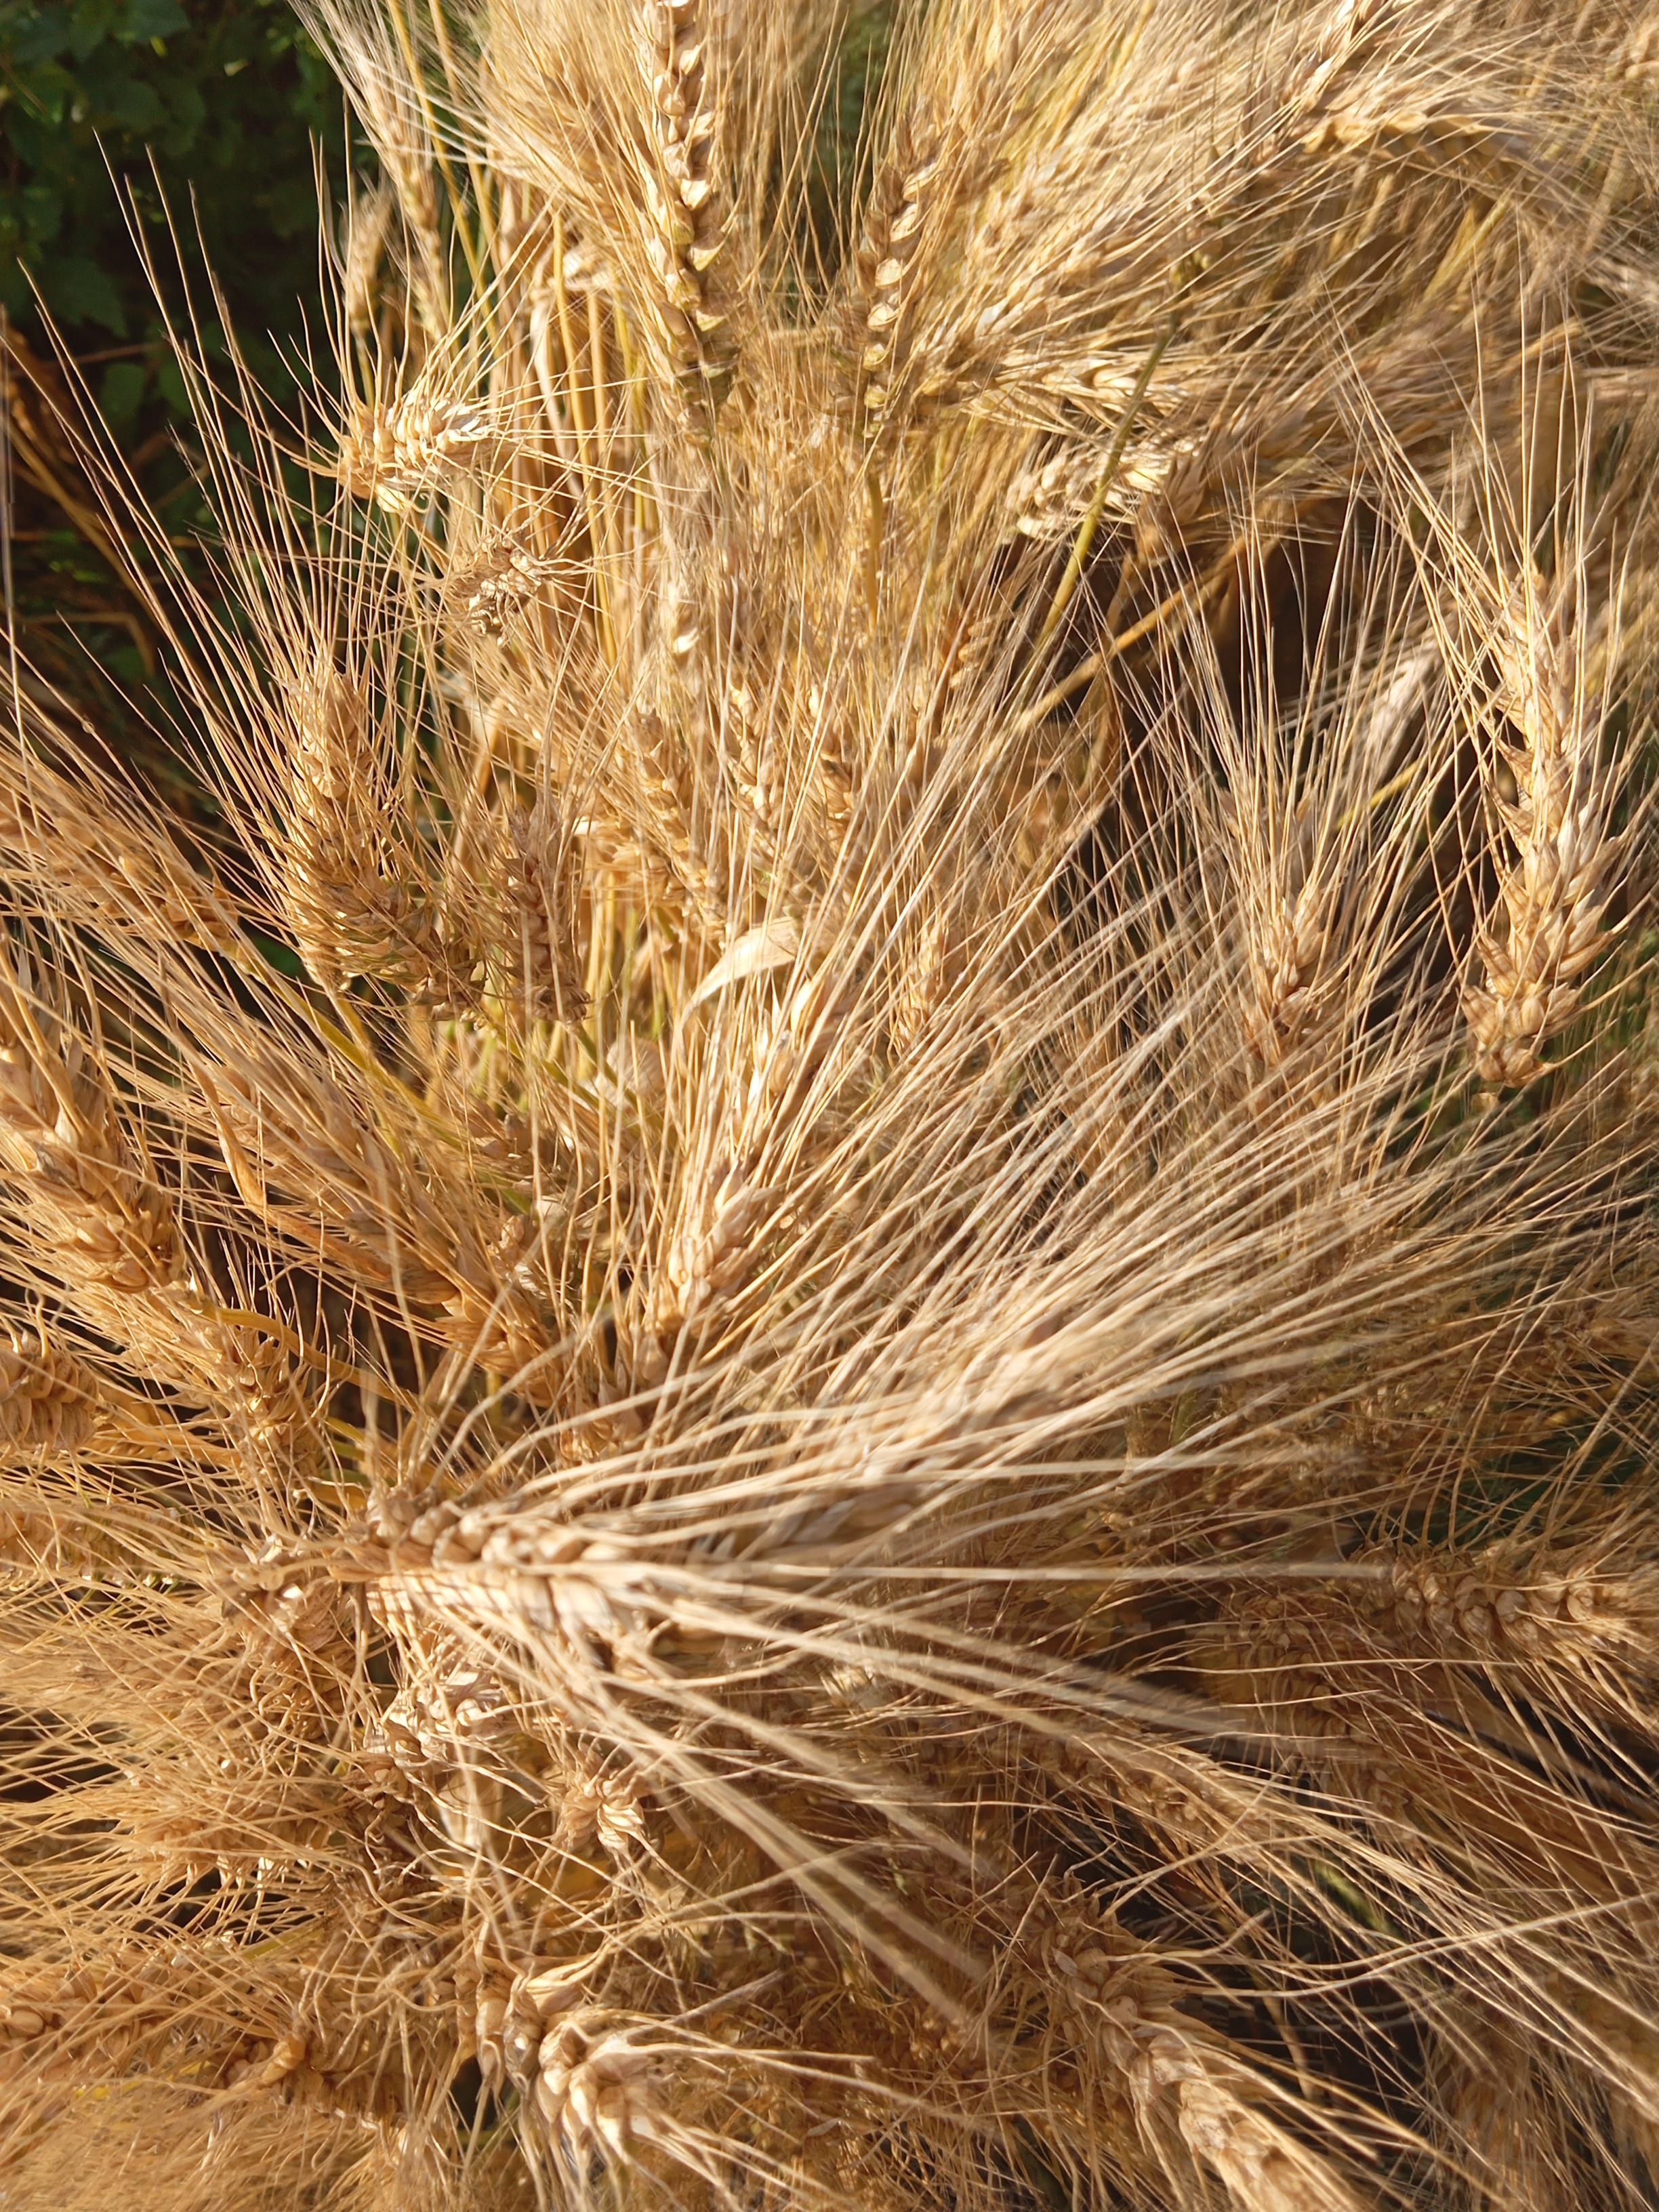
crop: wheat
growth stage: maturity
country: Kenya
